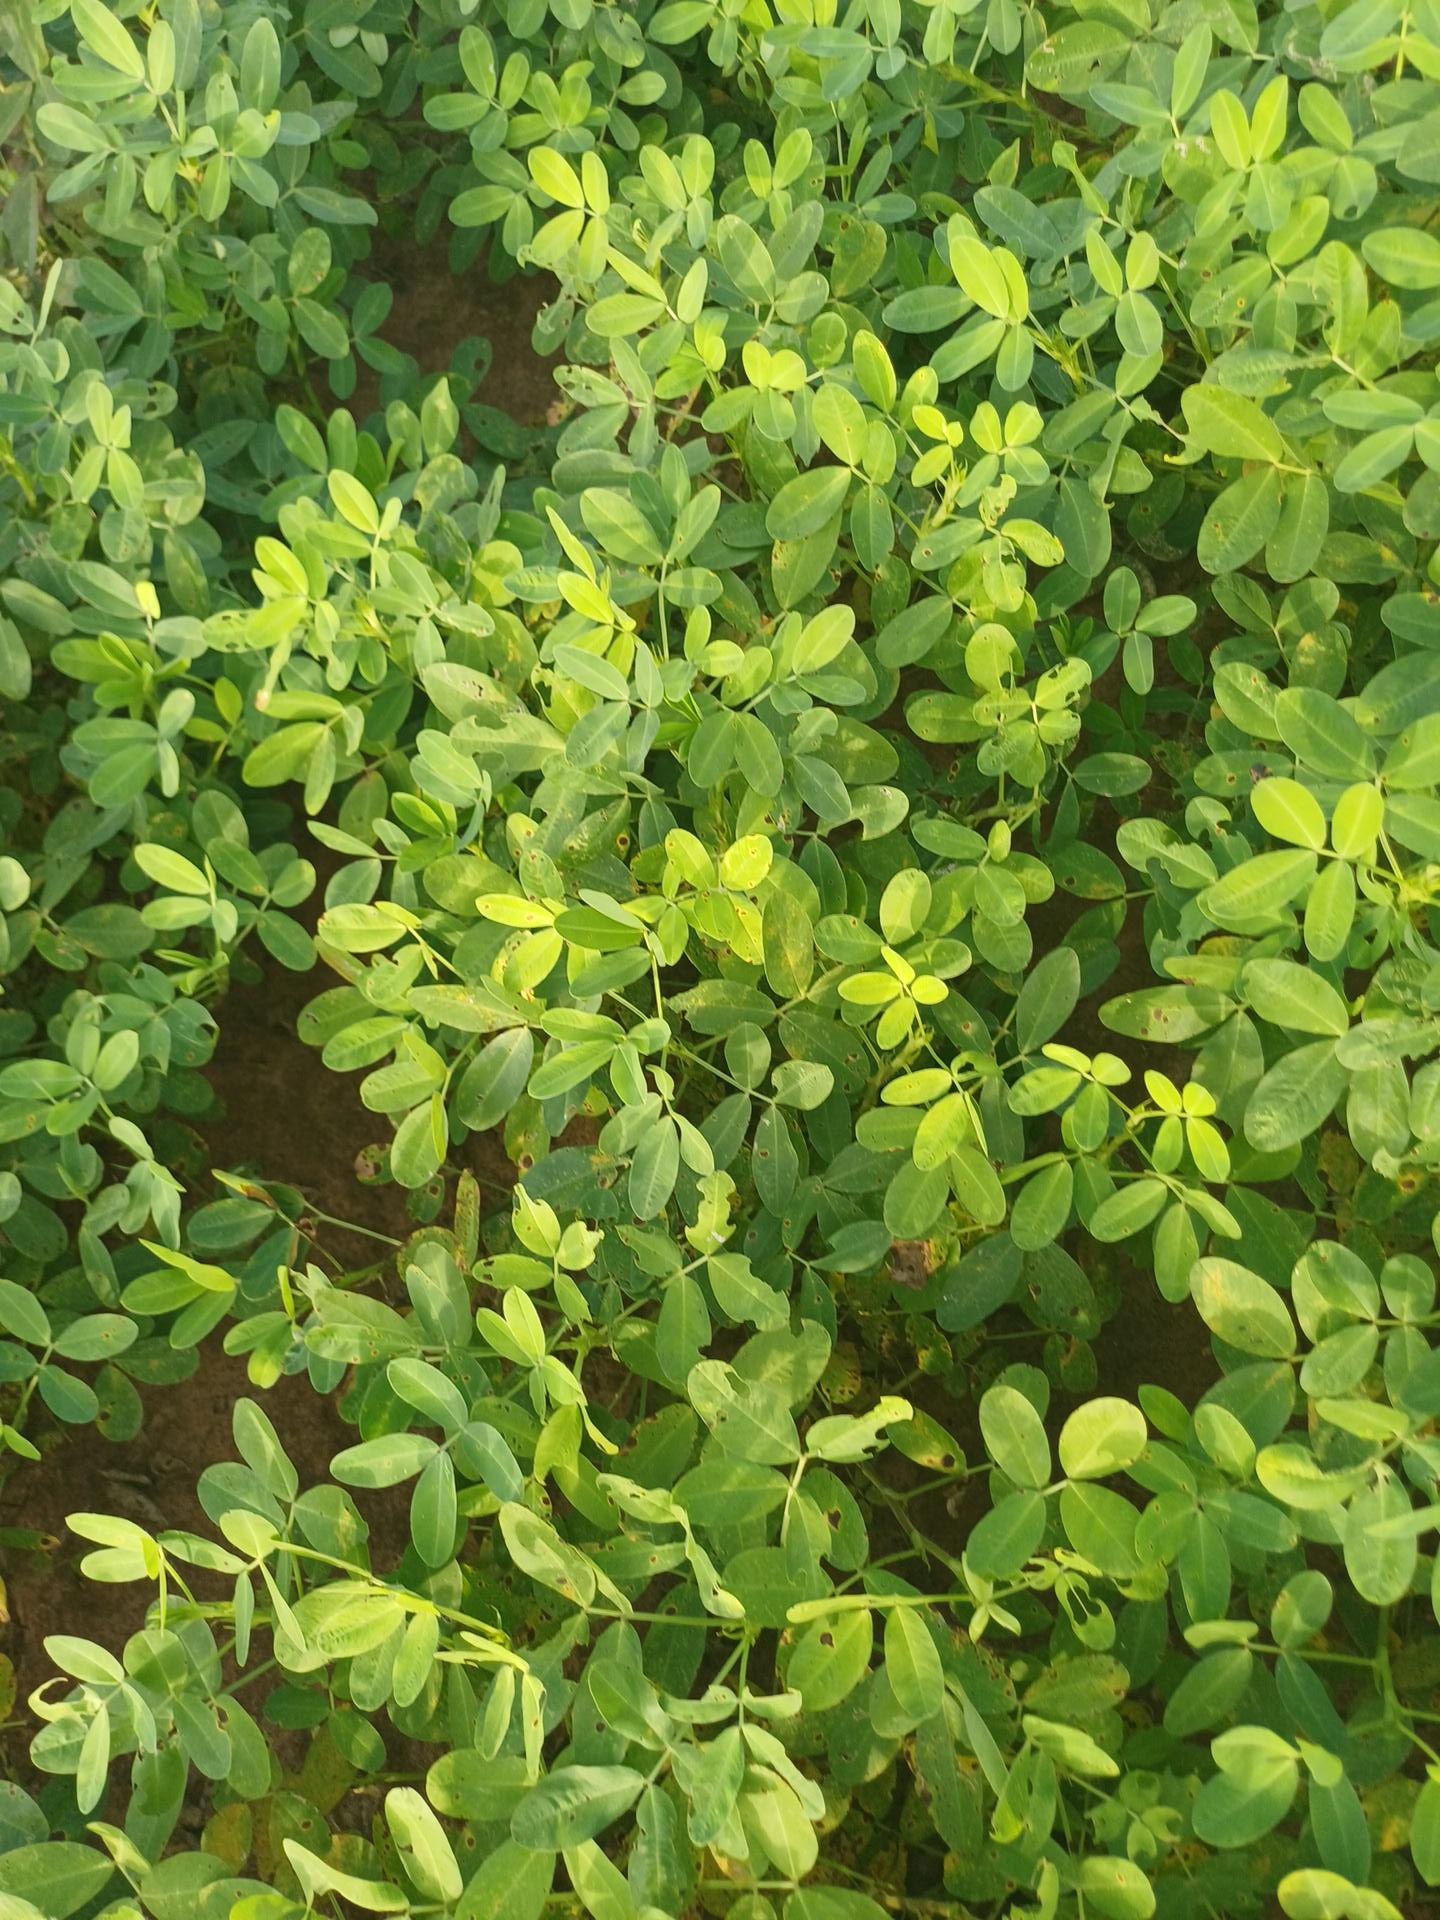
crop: groundnut
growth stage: flowering
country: Senegal
